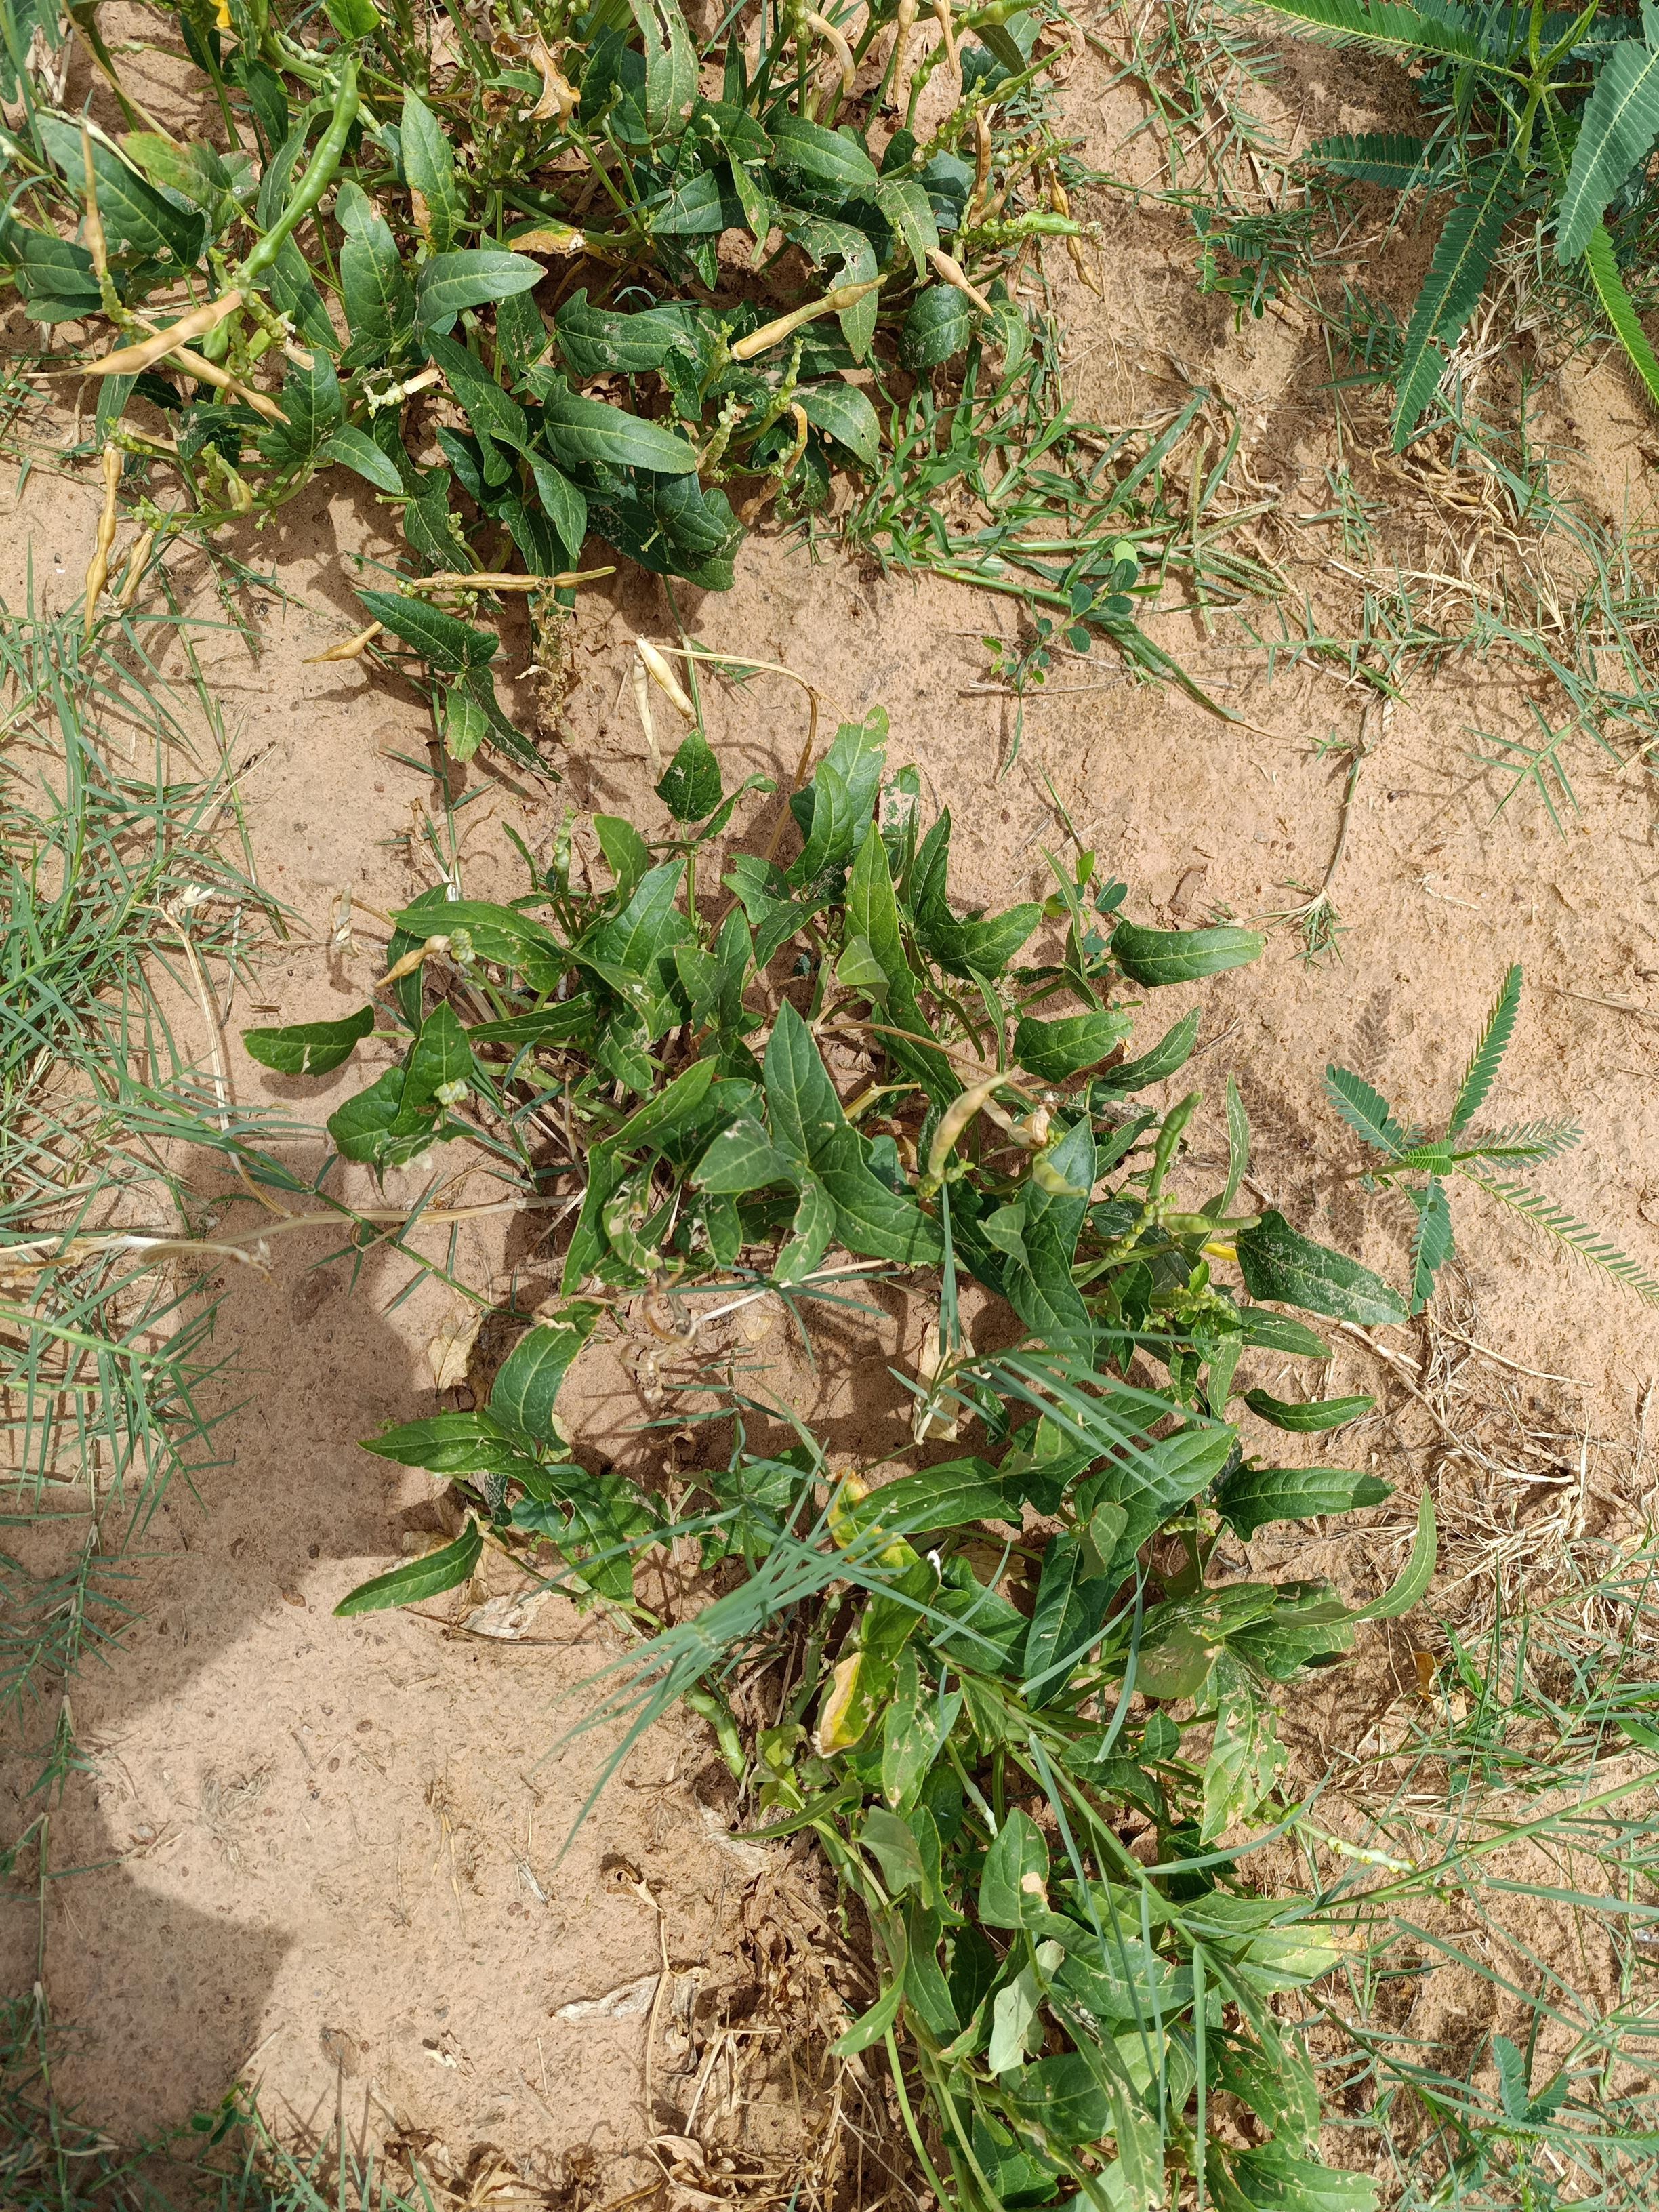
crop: cowpea
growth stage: development pod
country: Nigeria
